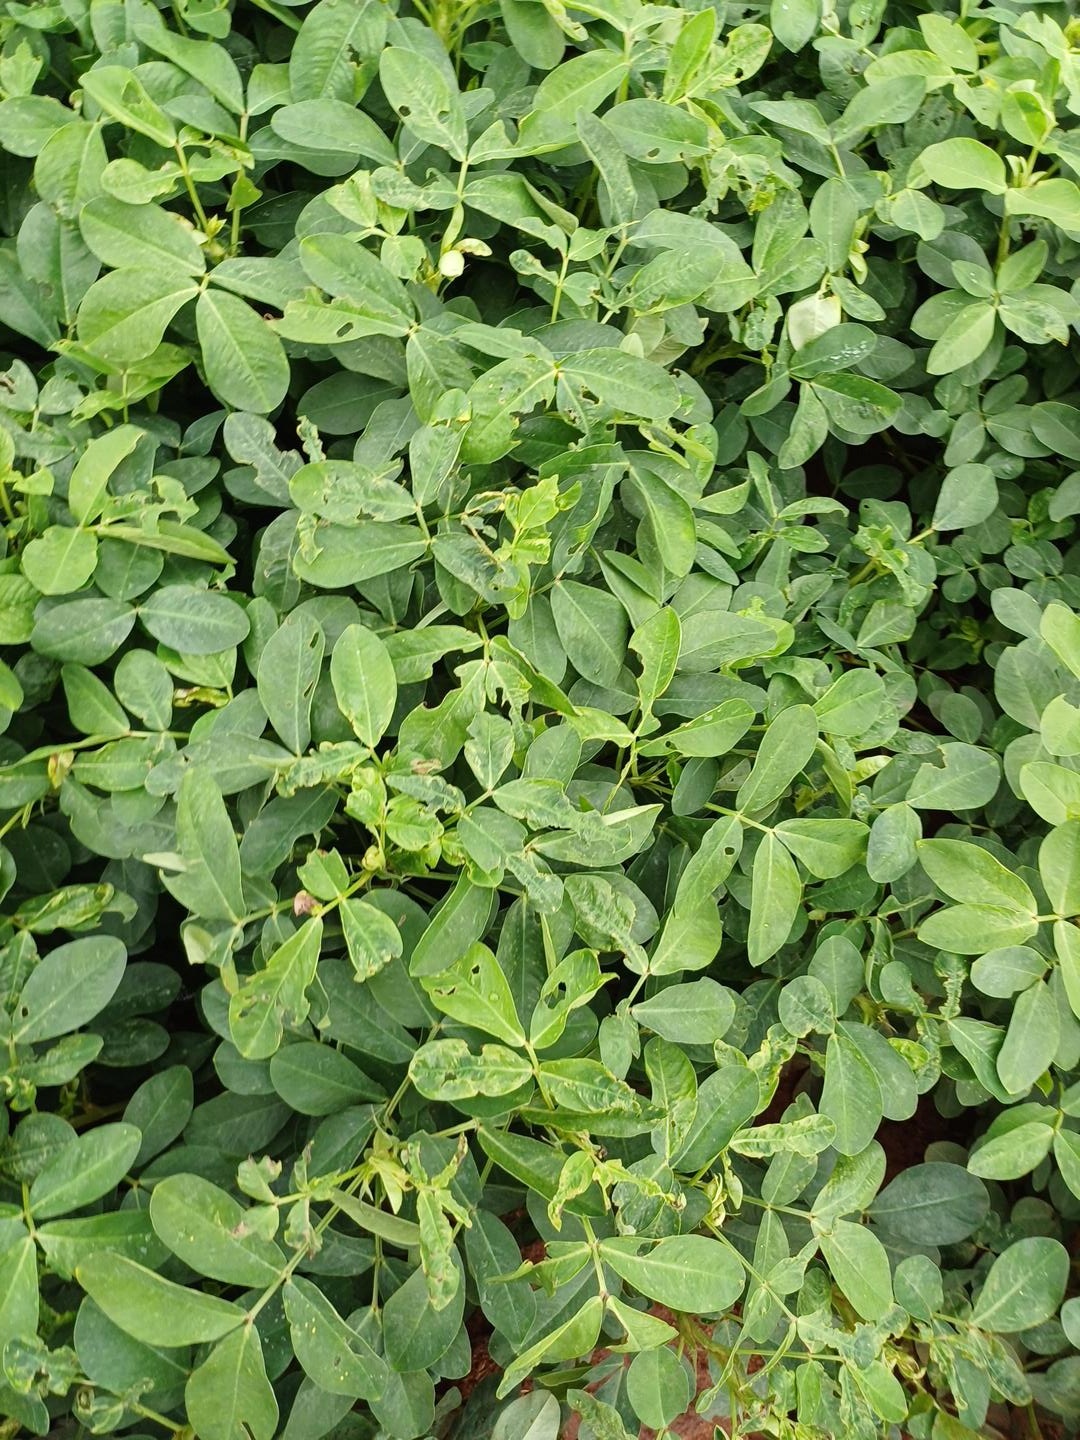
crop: groundnut
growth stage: pegging
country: Kenya
